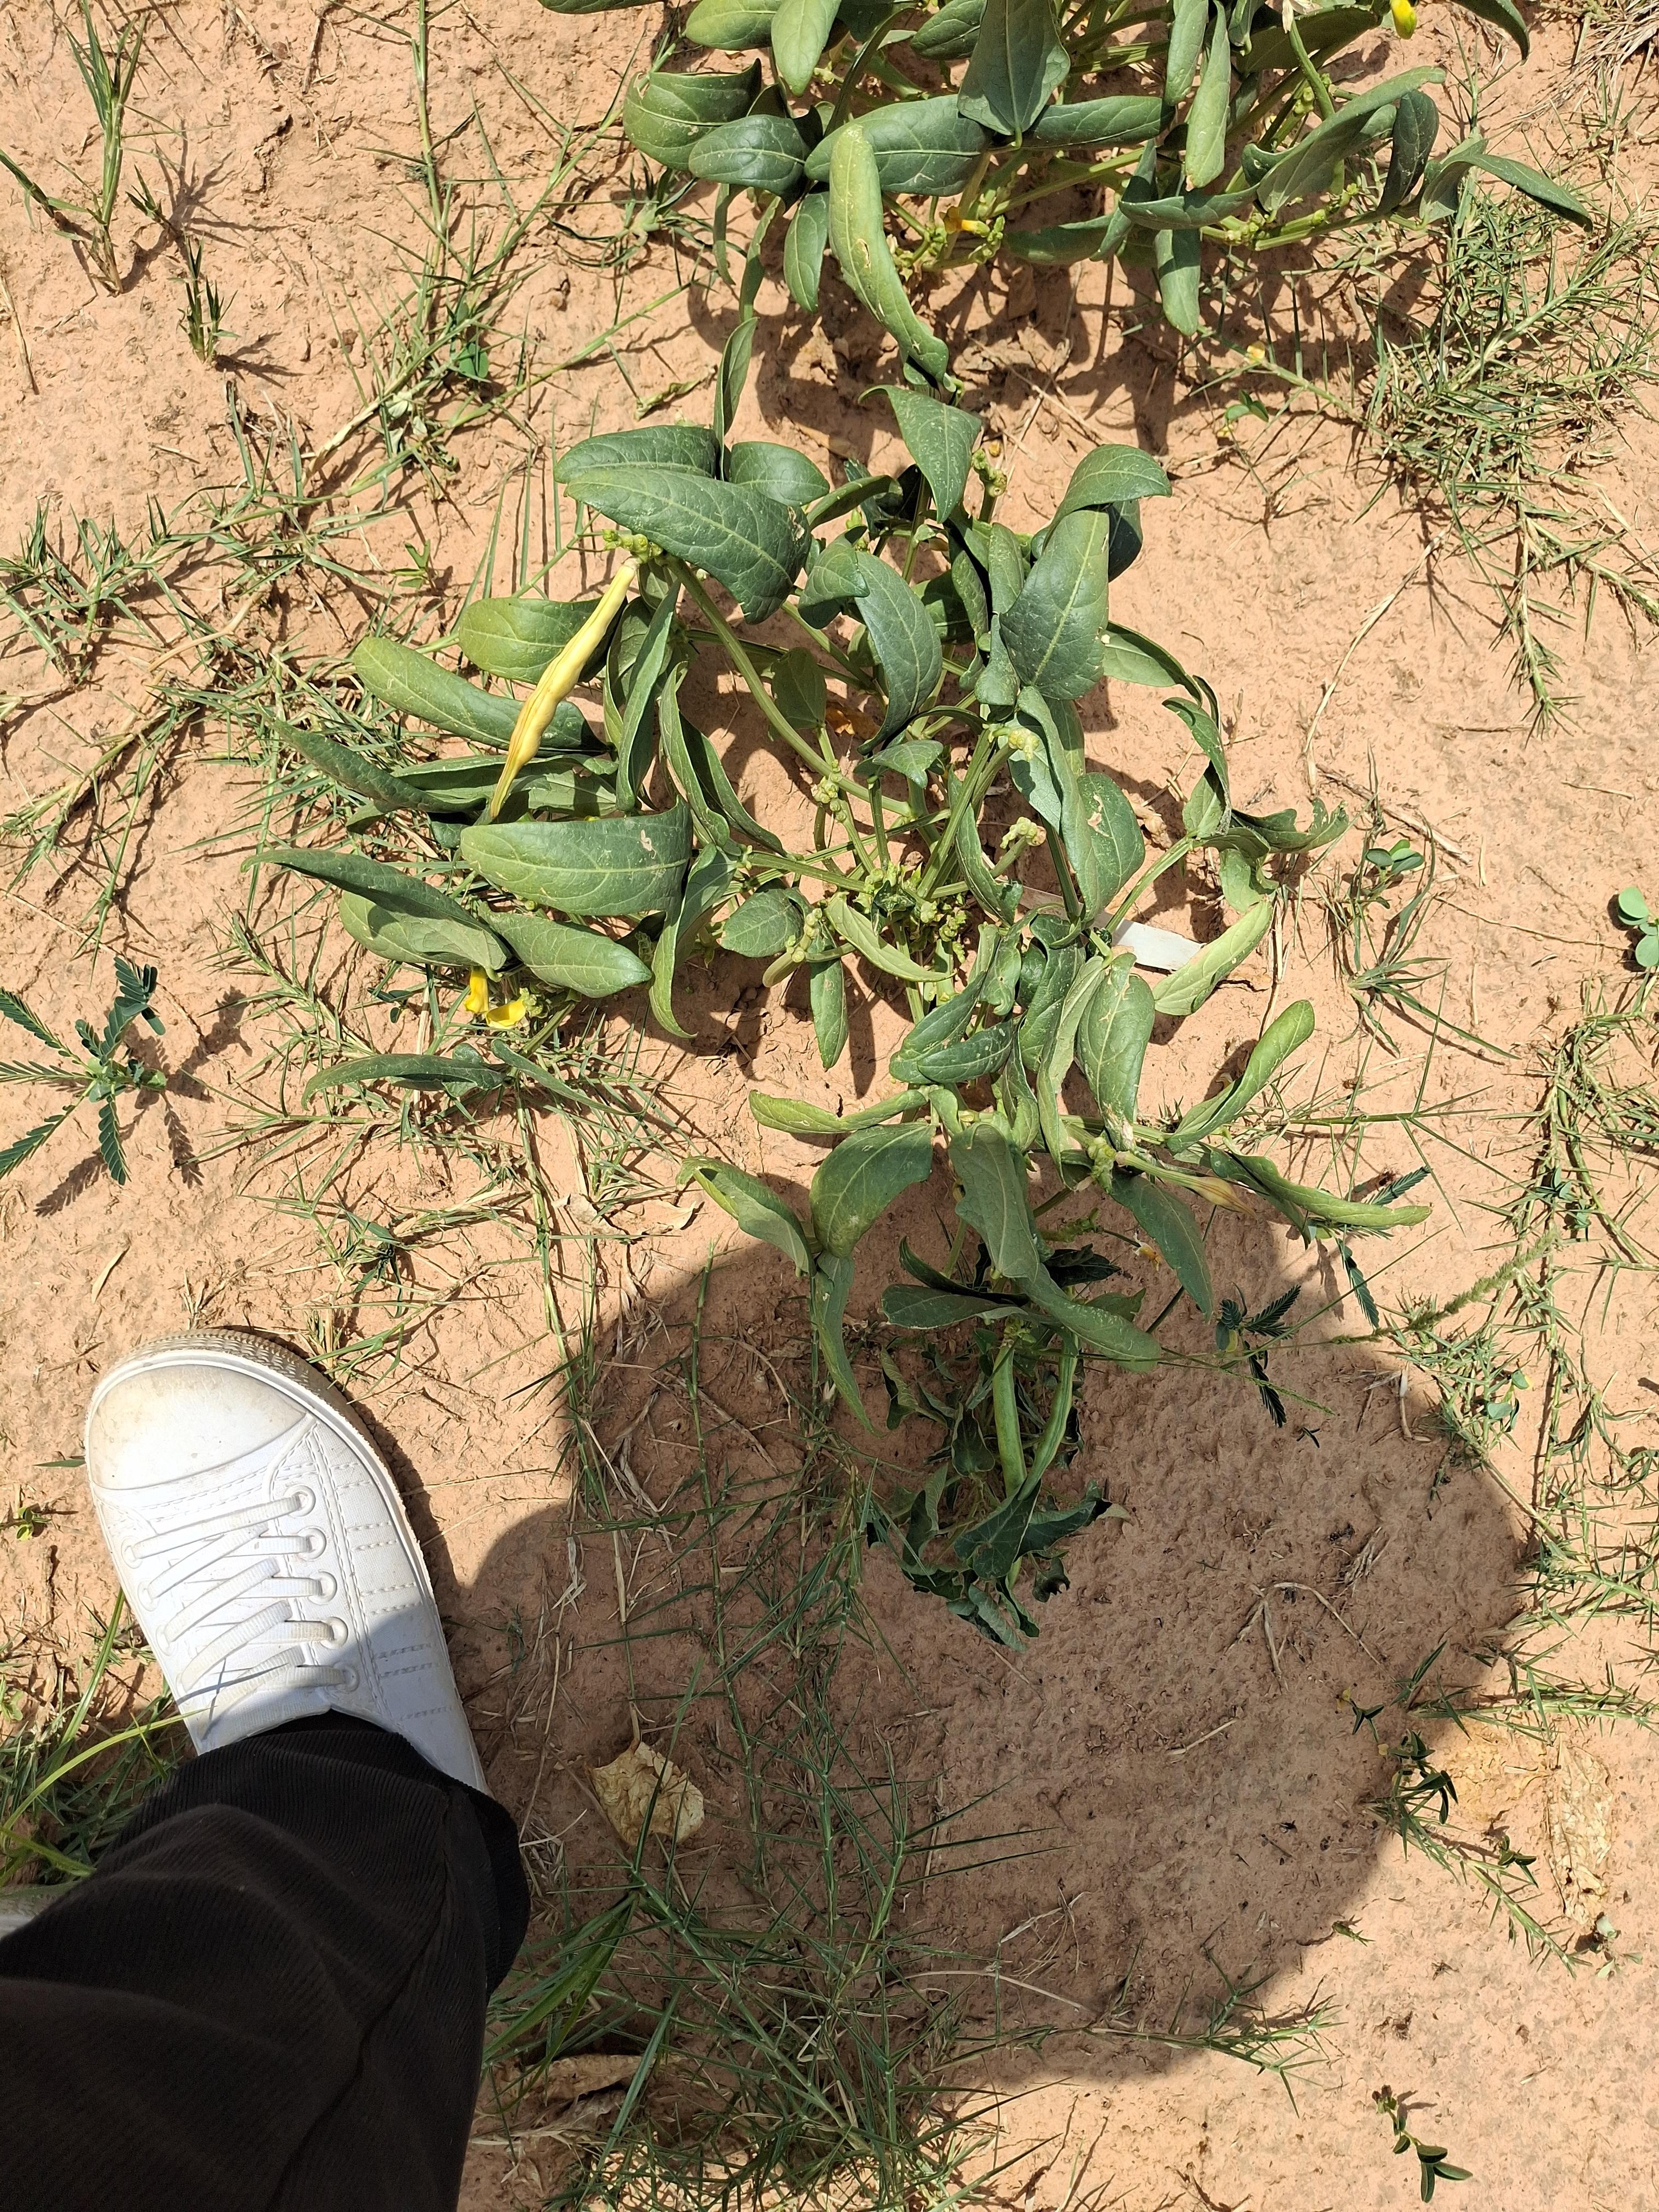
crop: cowpea
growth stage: harvest maturity
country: Nigeria
